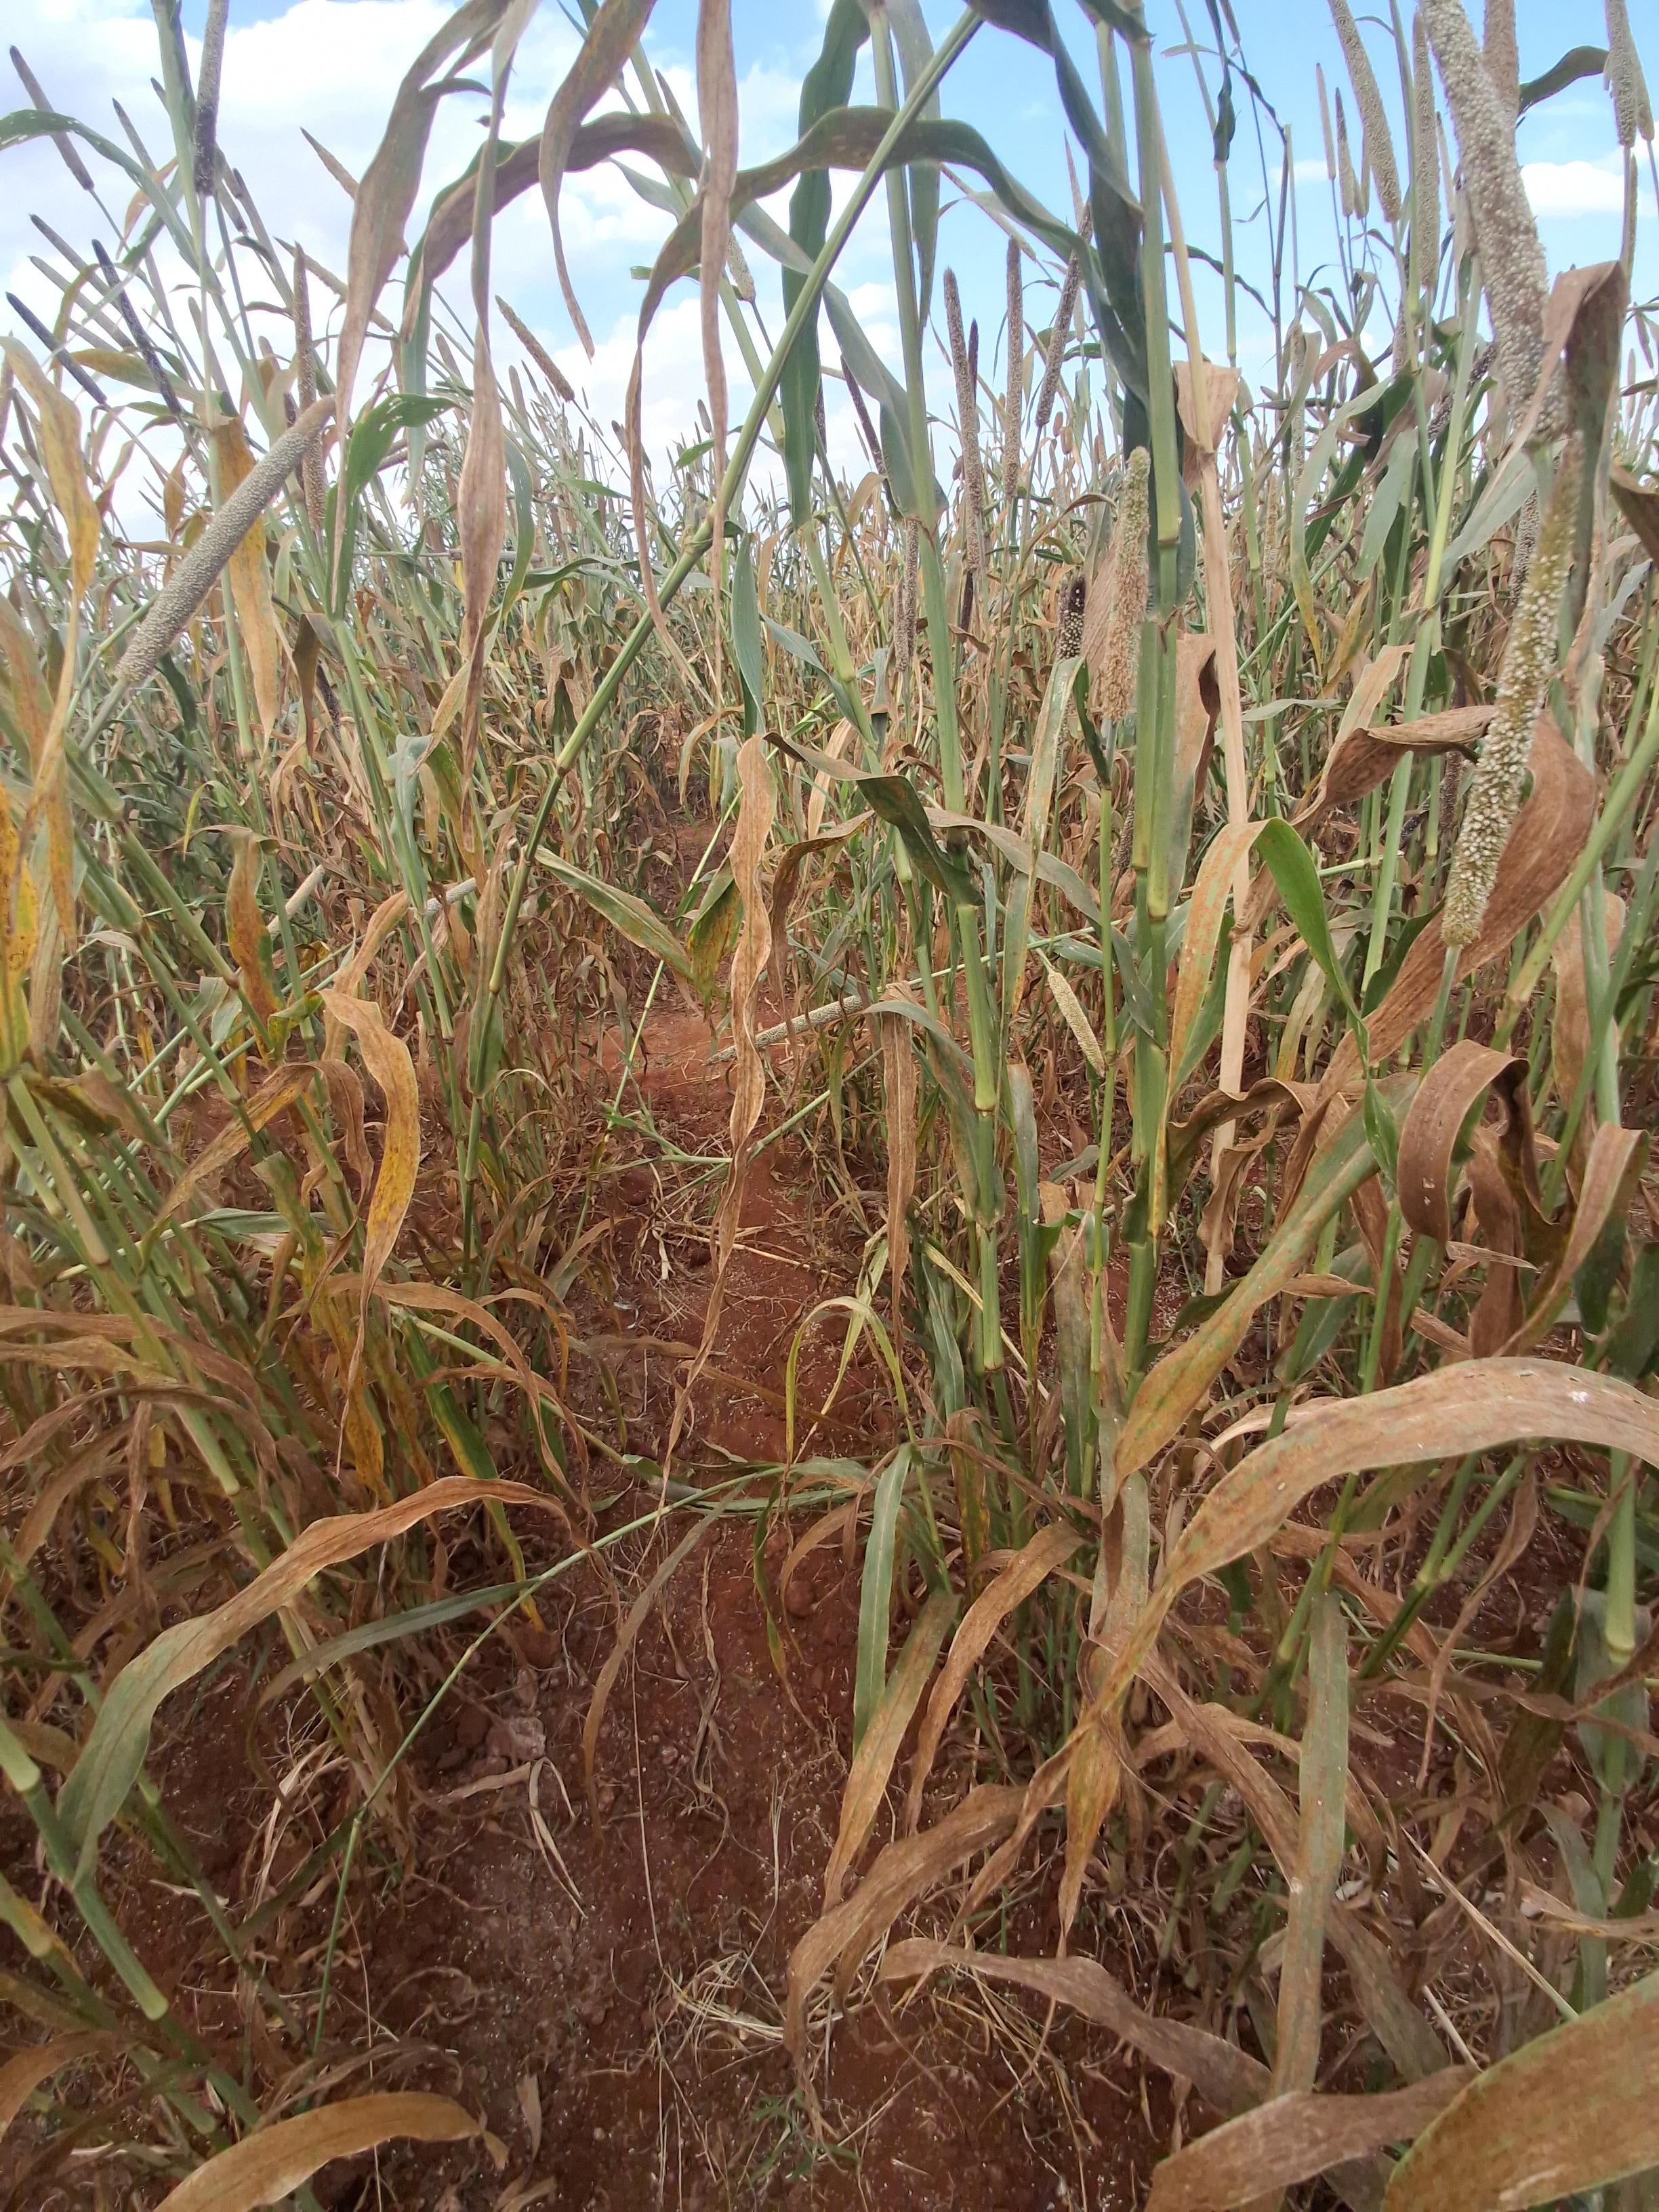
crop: pearl millet
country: Kenya
